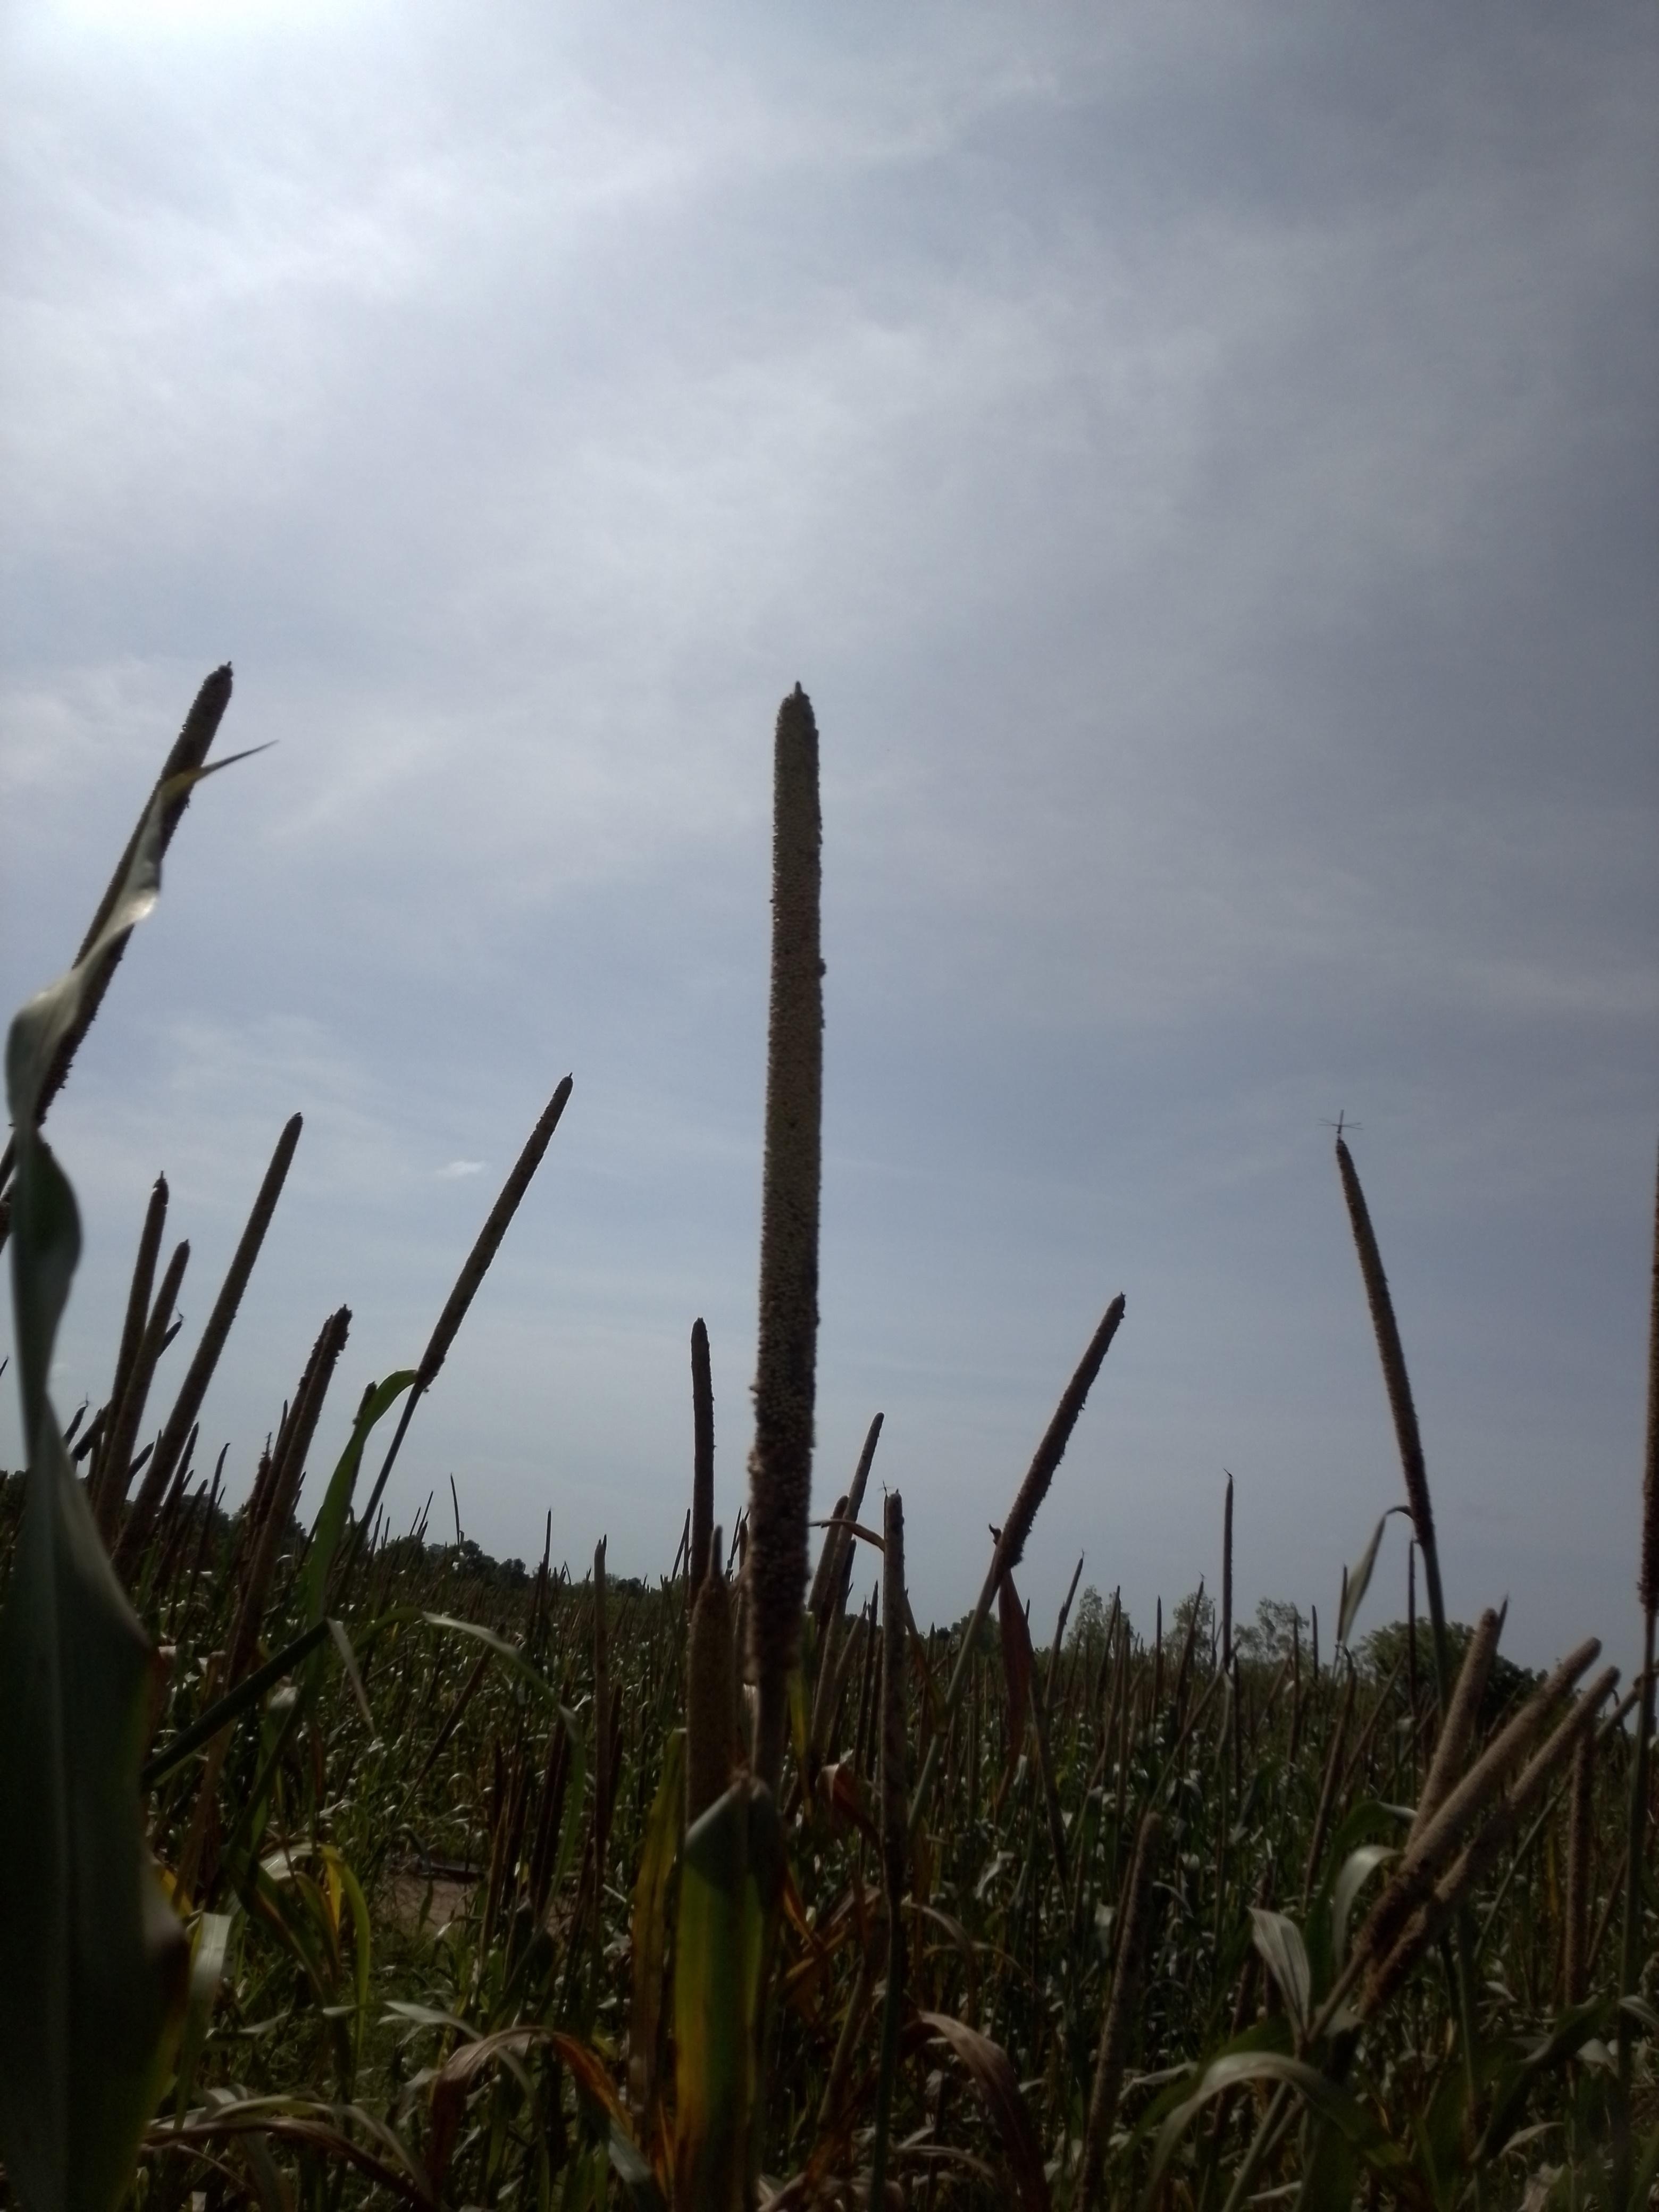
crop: pearl millet
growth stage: filling grain
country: Senegal
